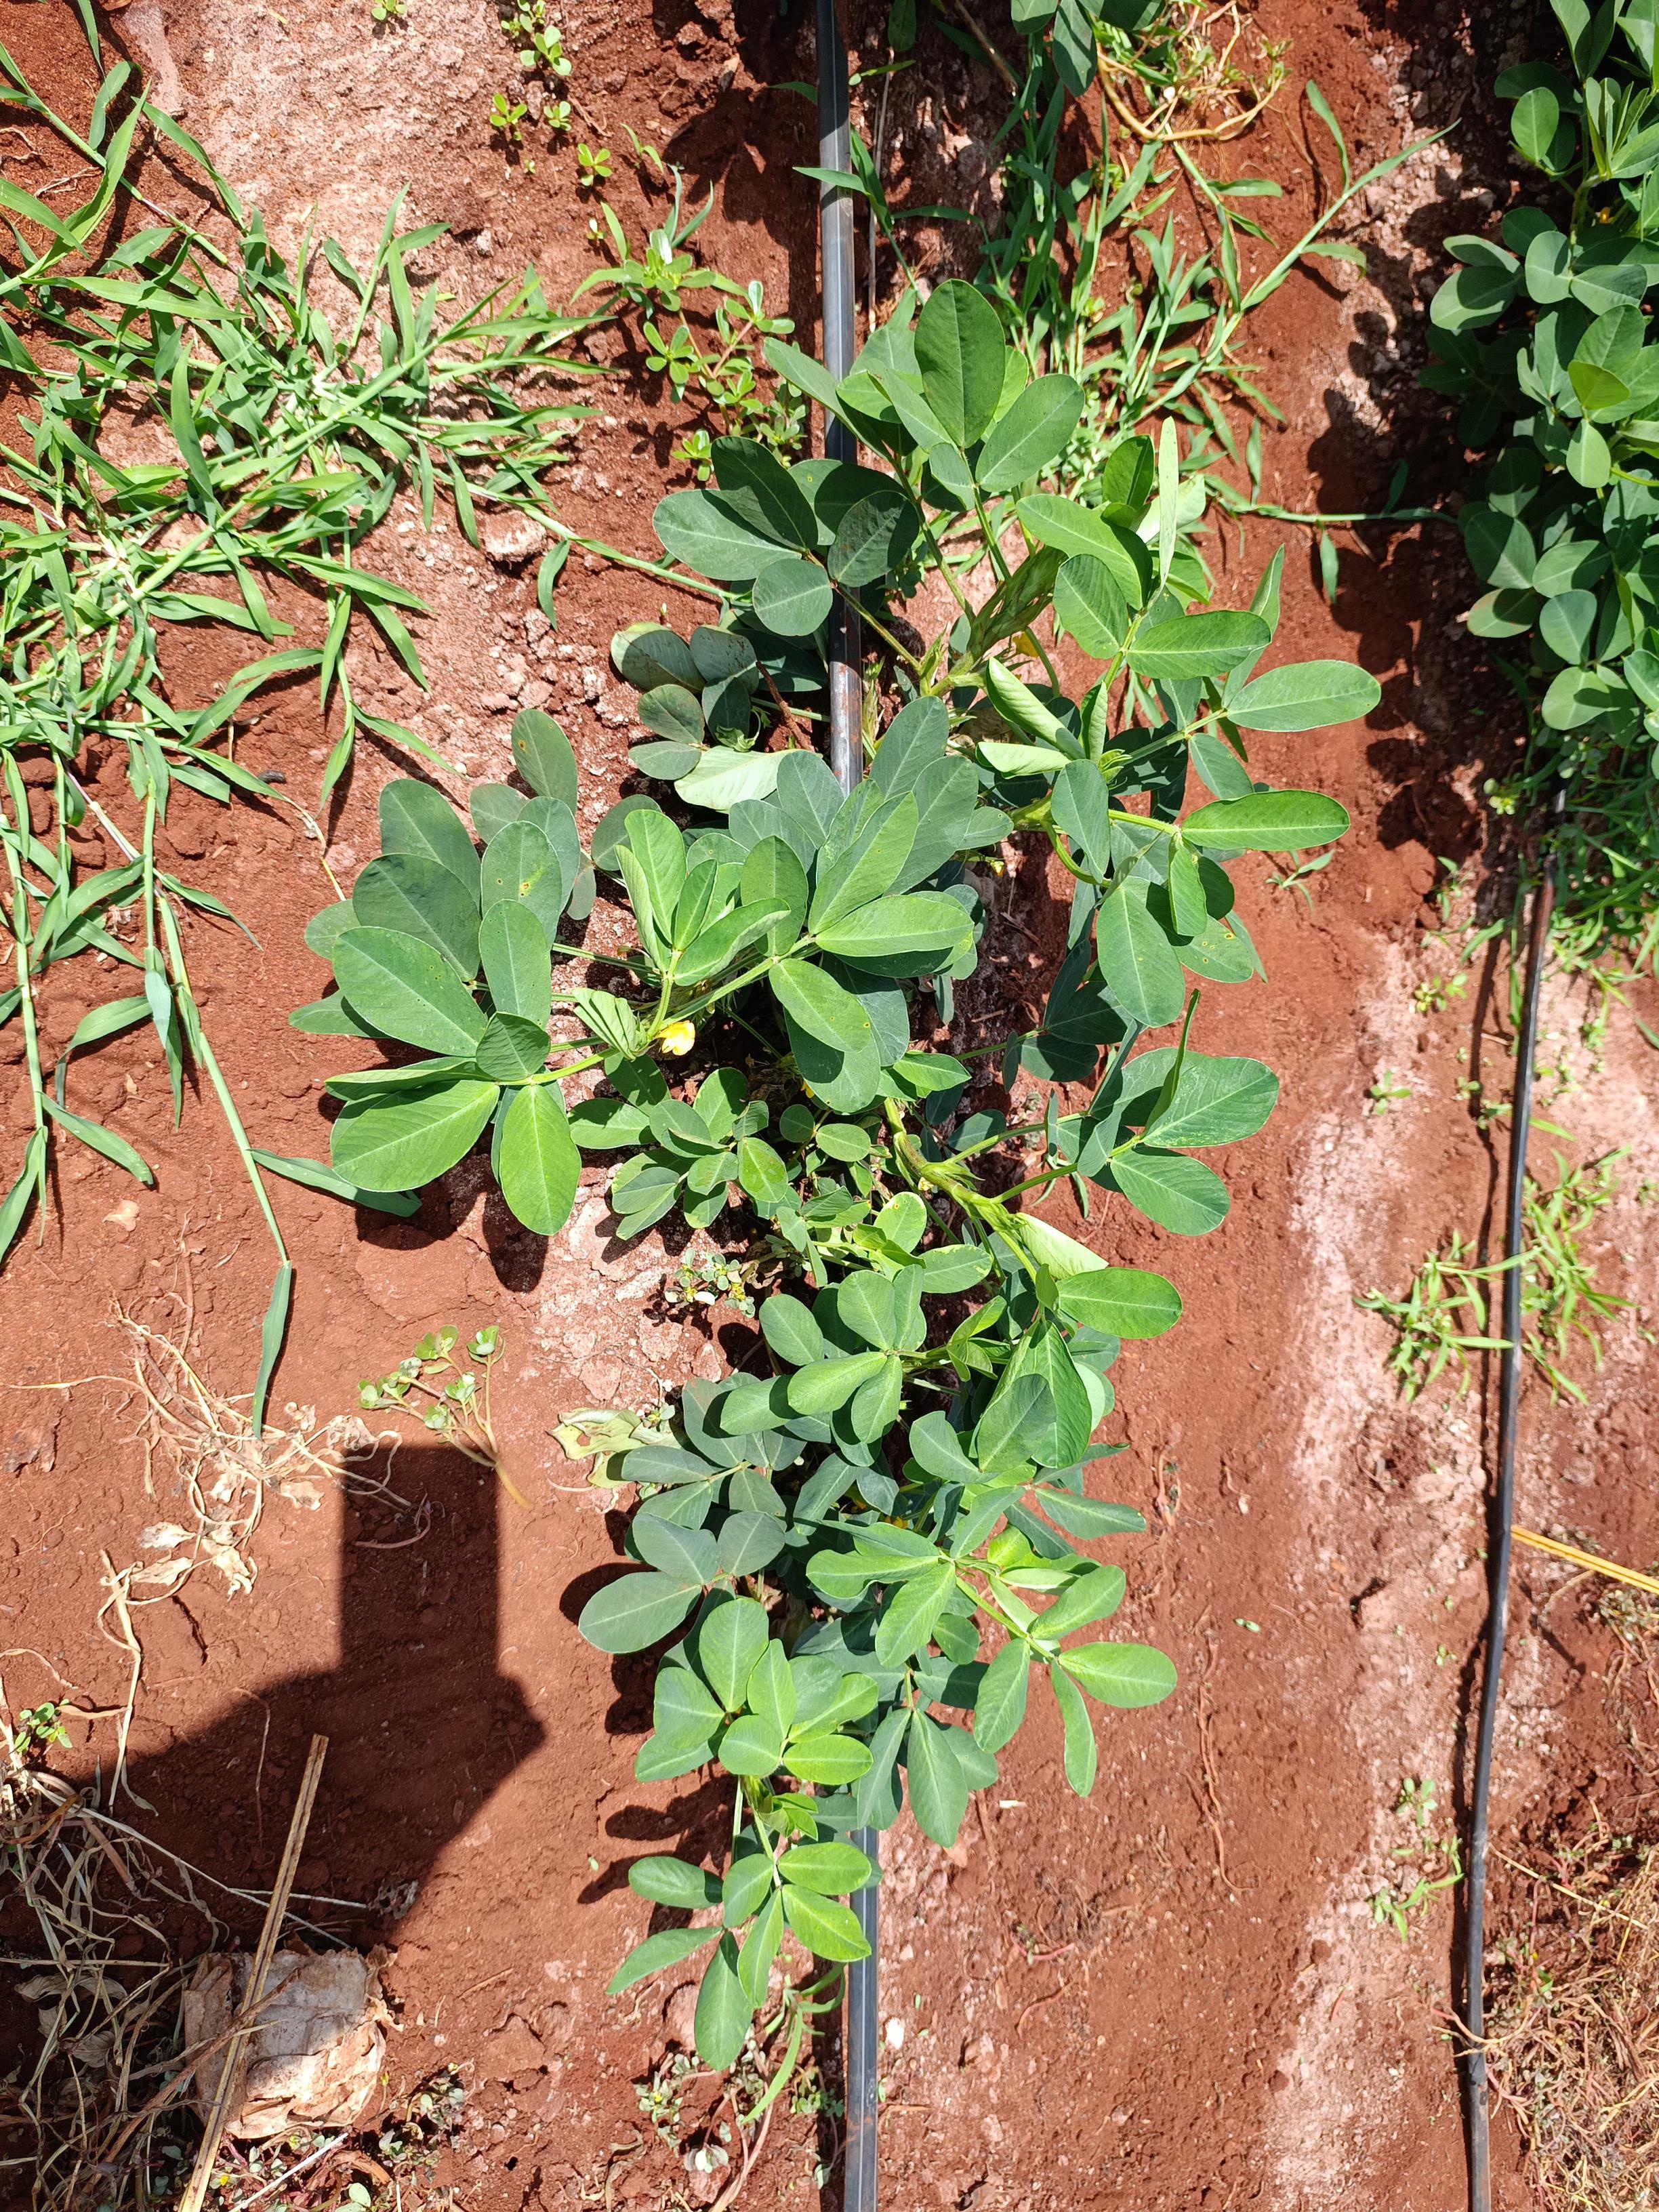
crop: groundnut
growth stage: flowering
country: Kenya
